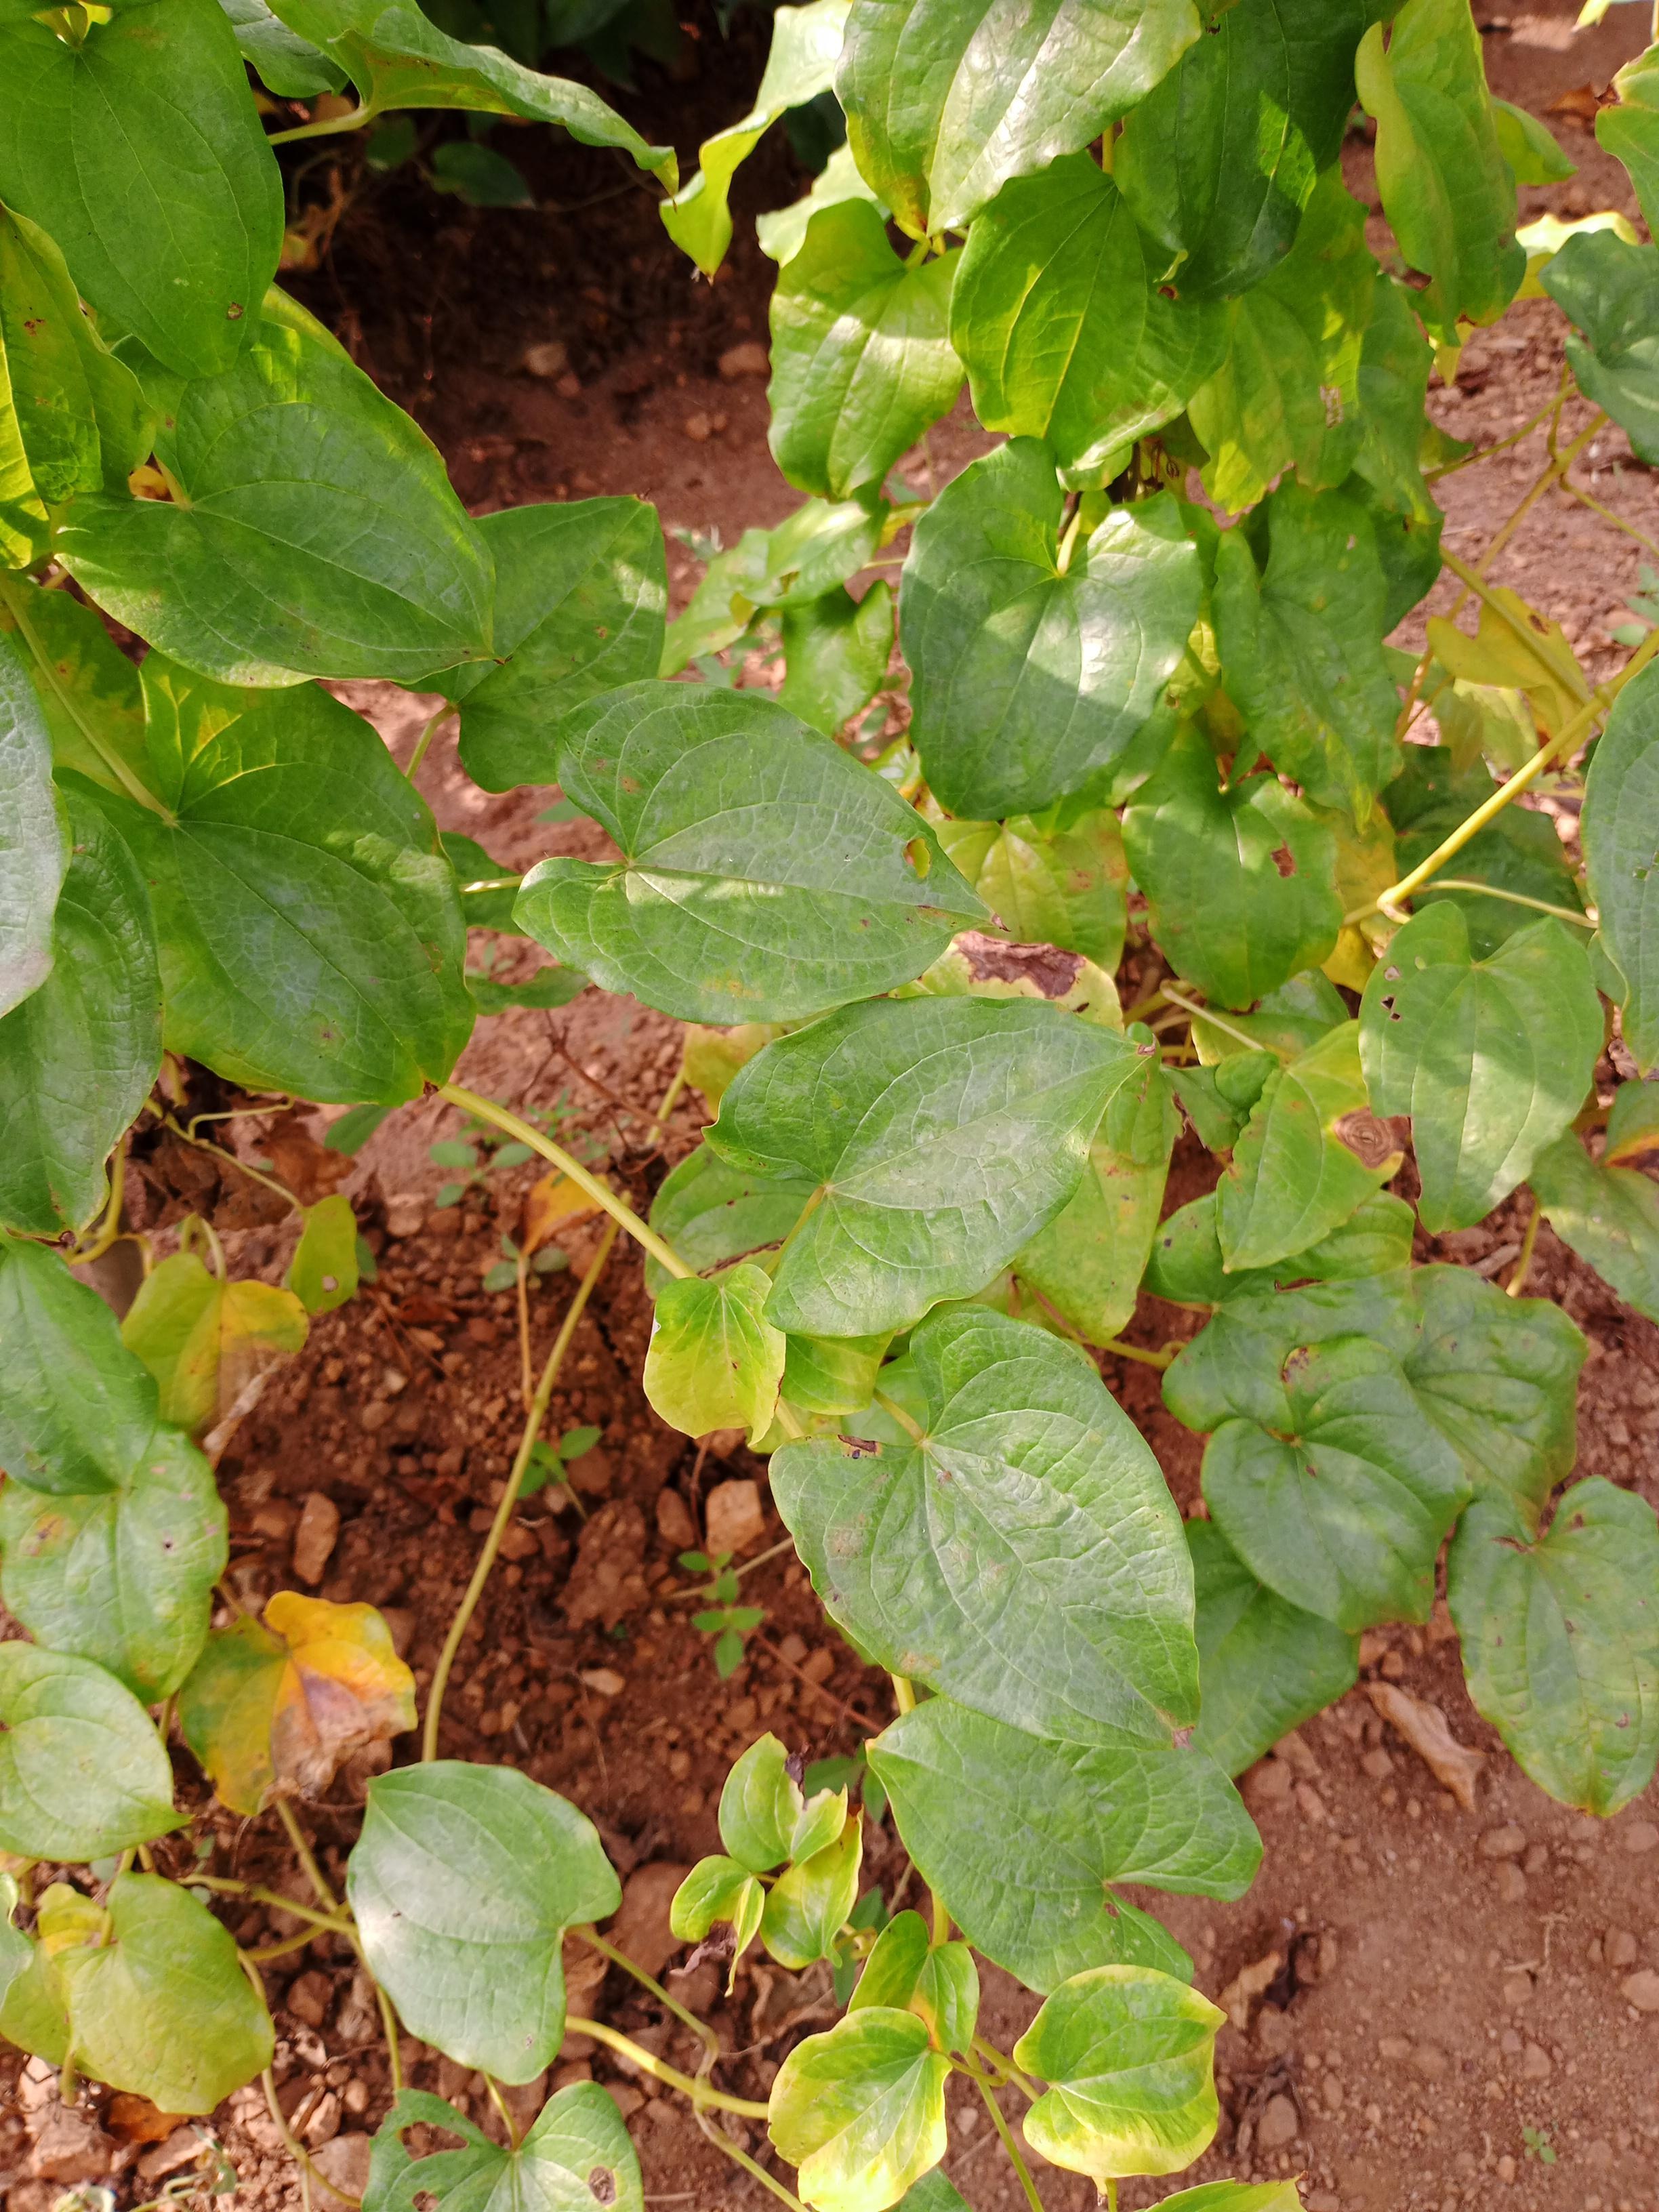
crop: yam
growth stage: vegetative
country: Nigeria
